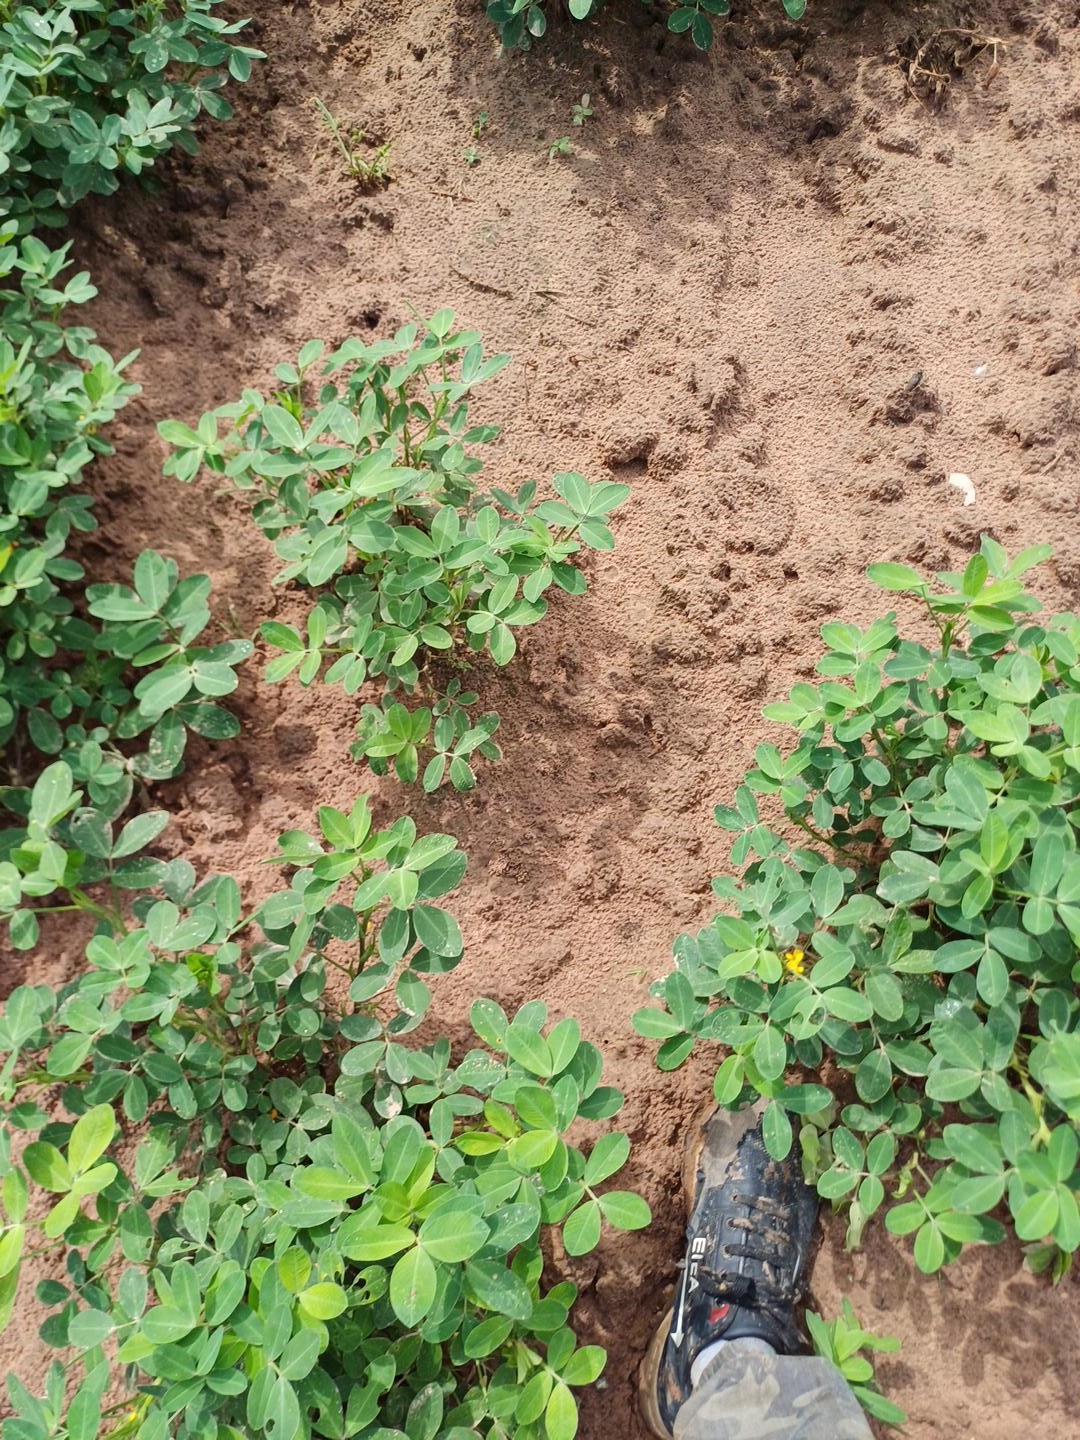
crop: groundnut
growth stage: flowering
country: Senegal
